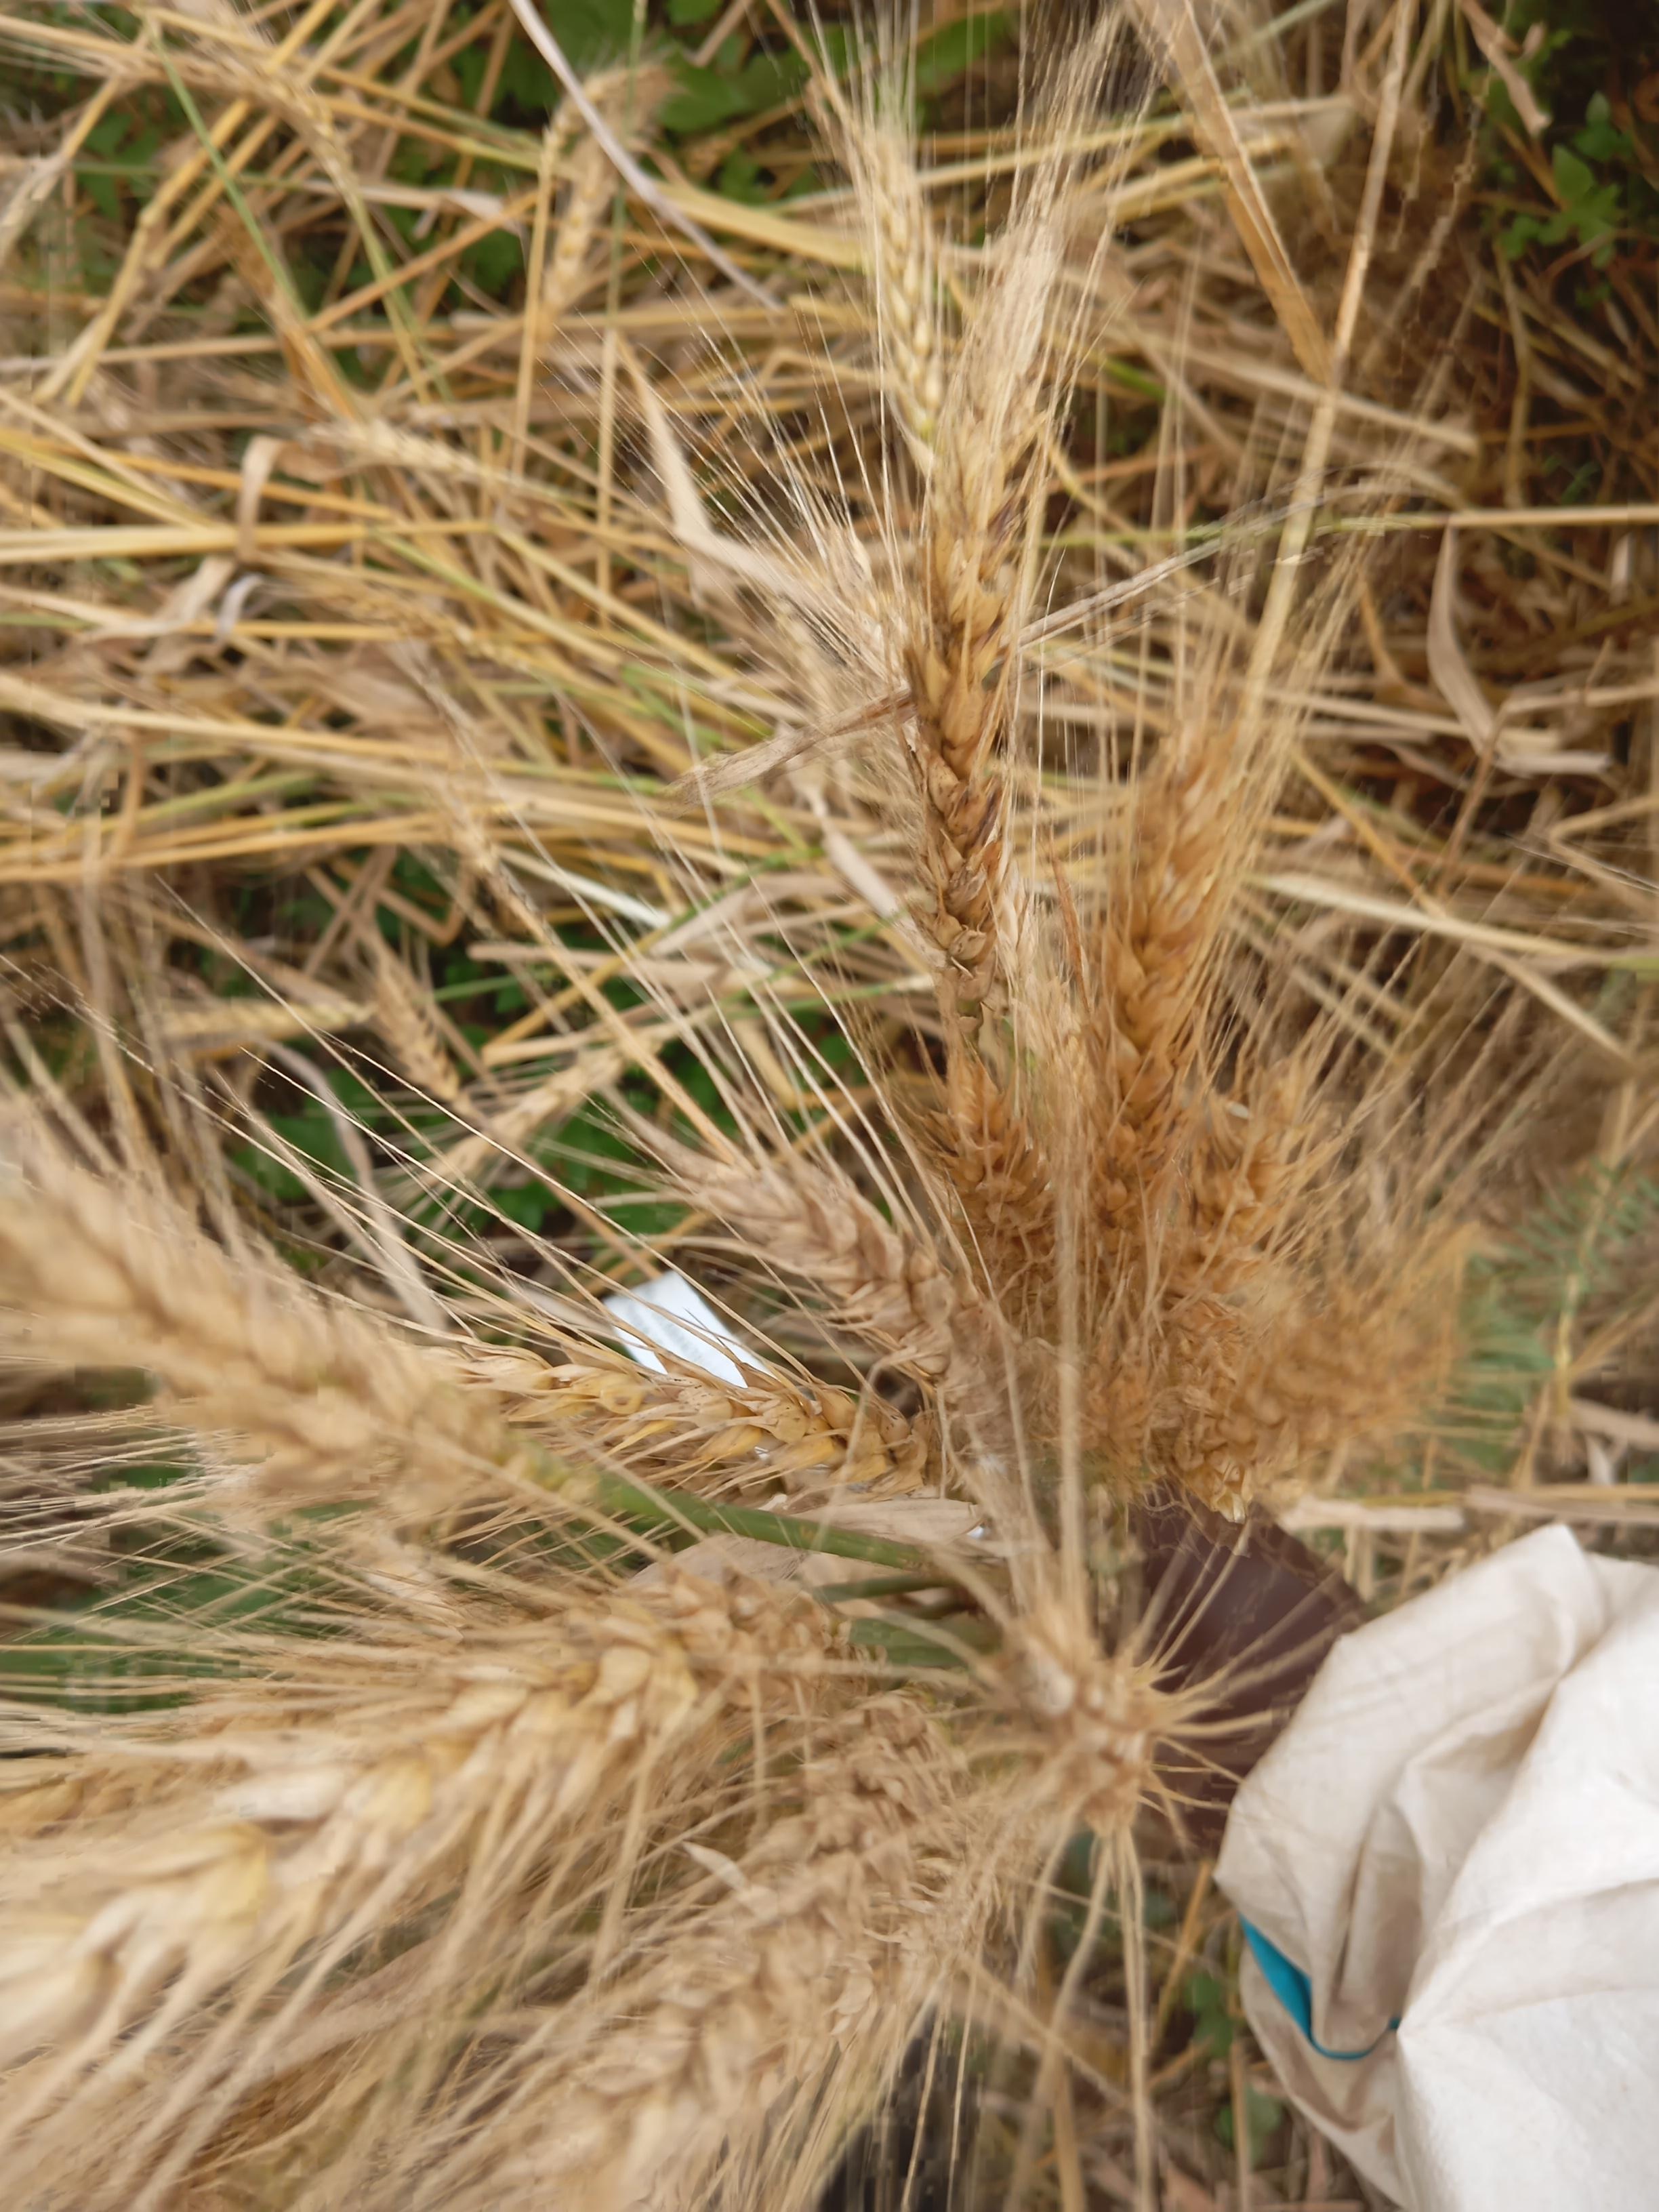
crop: wheat
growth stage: maturity
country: Kenya
